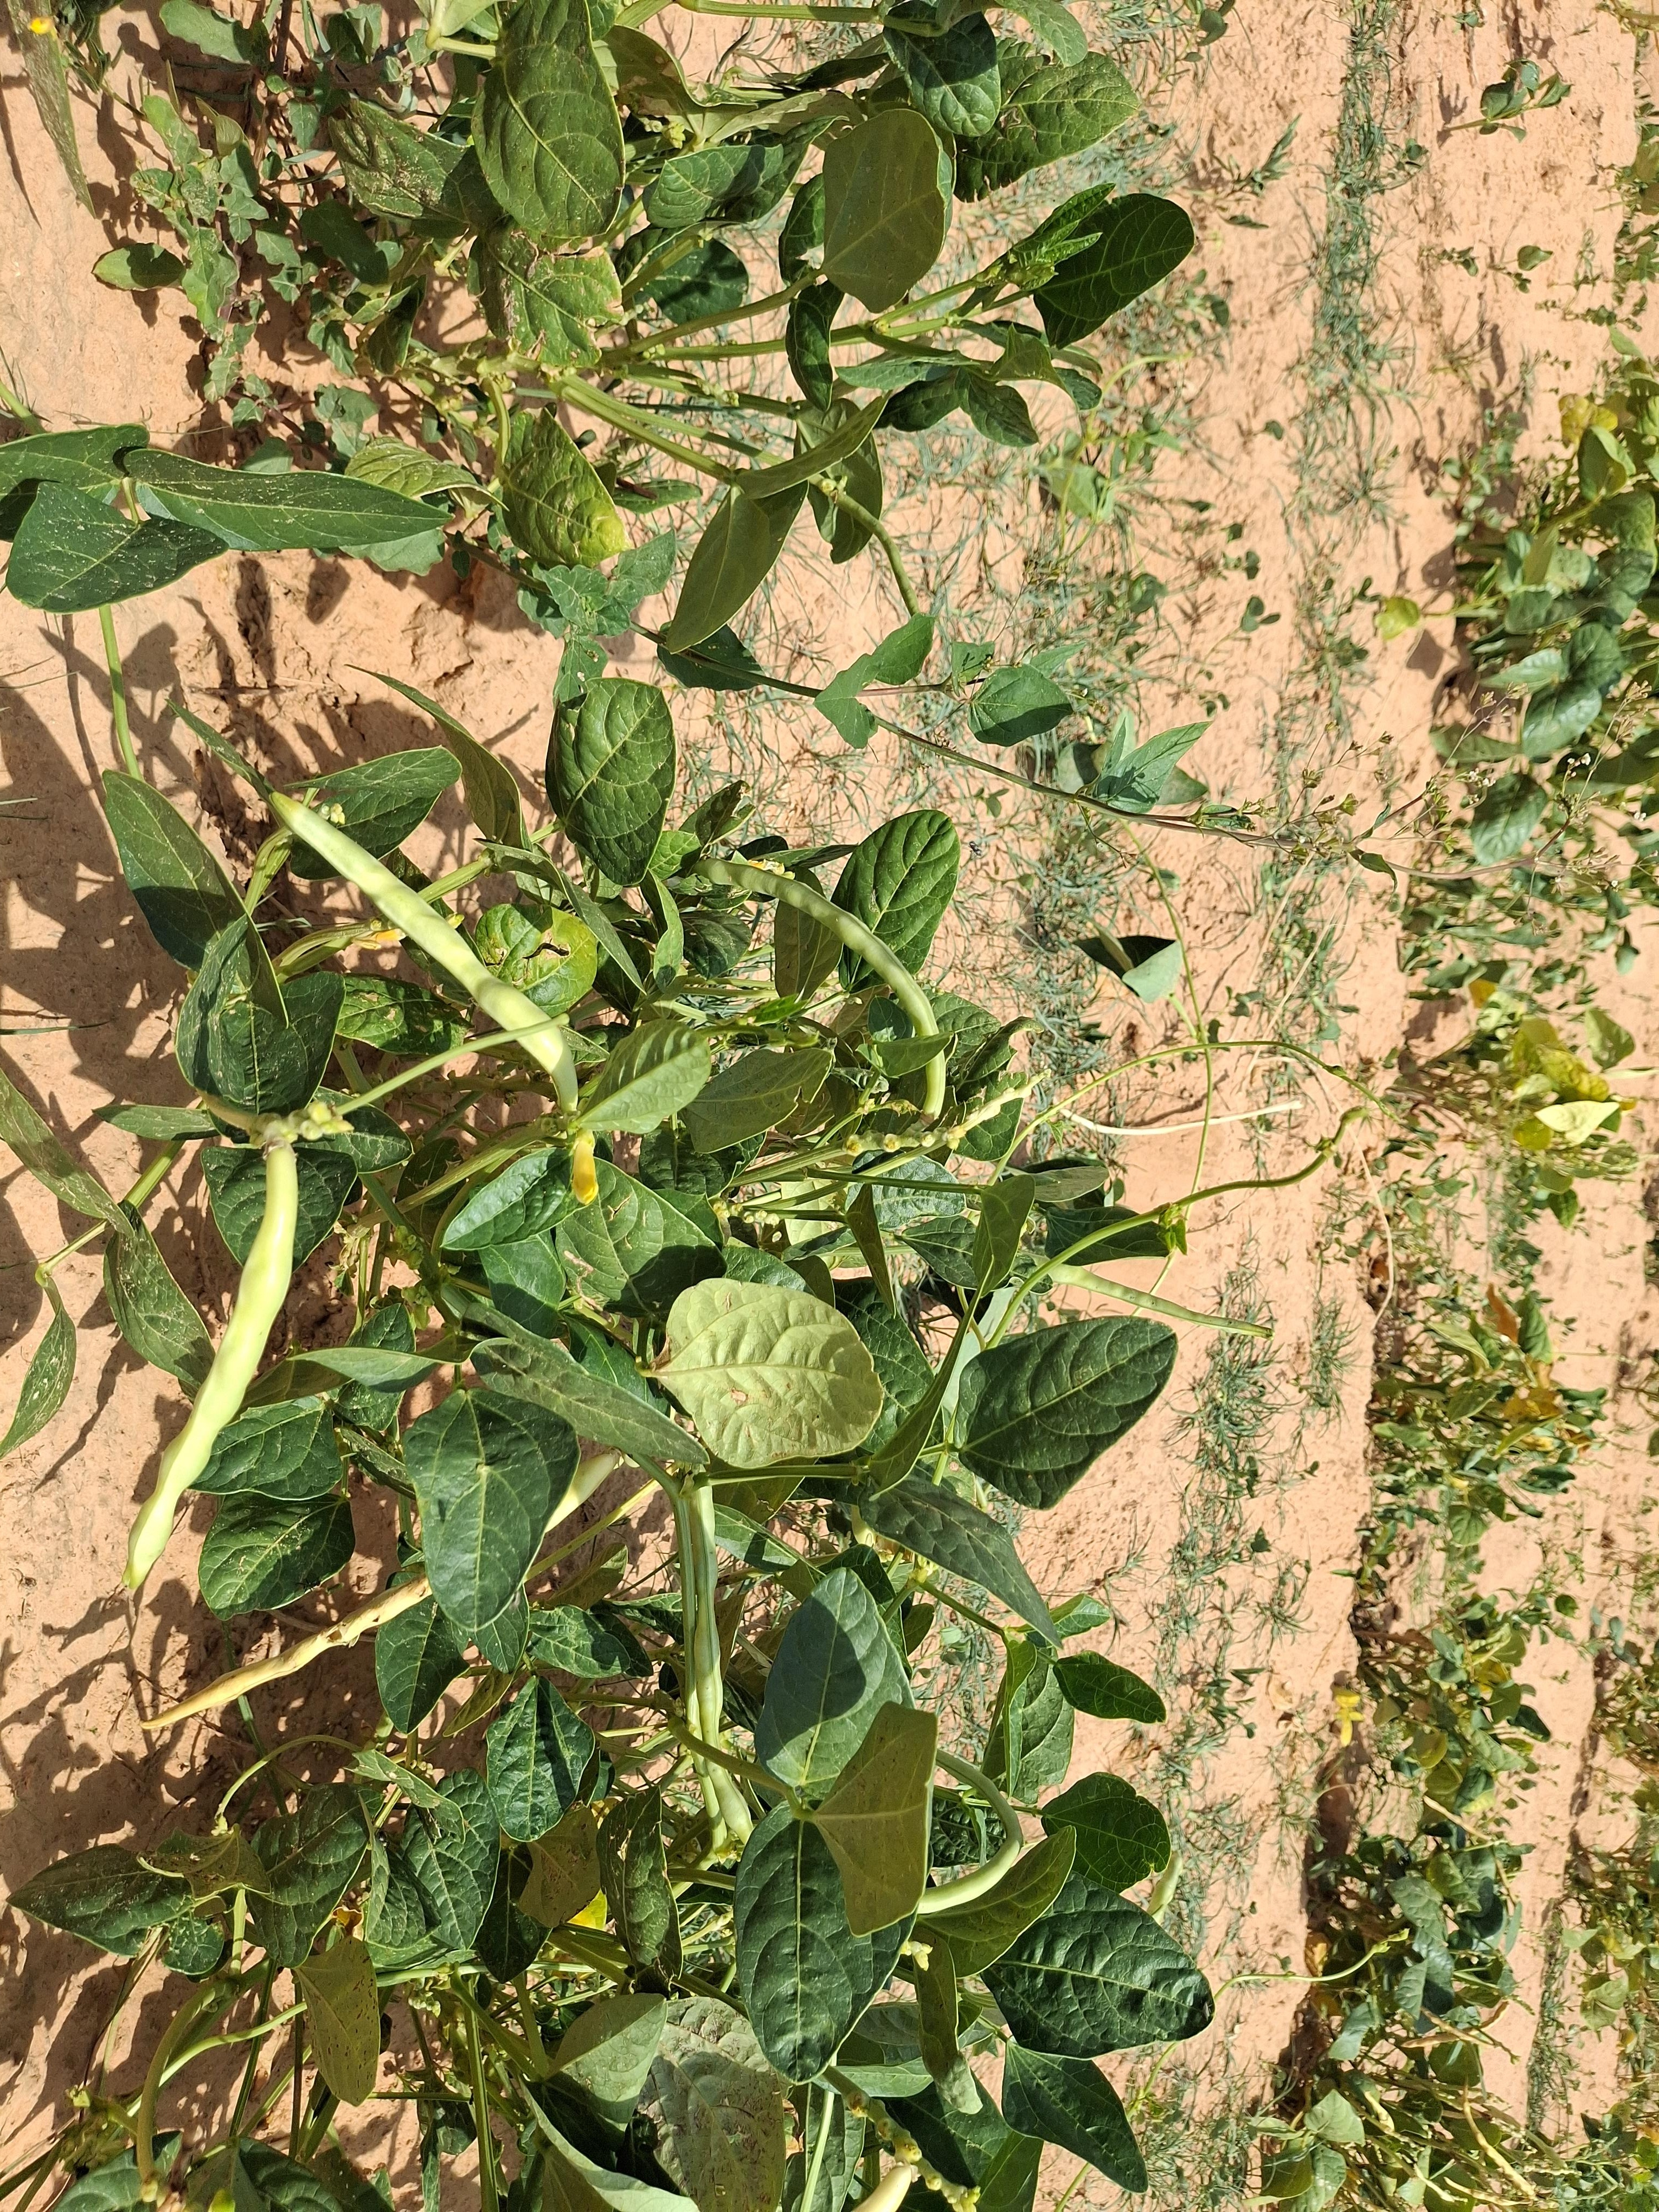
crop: cowpea
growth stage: harvest maturity
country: Nigeria
